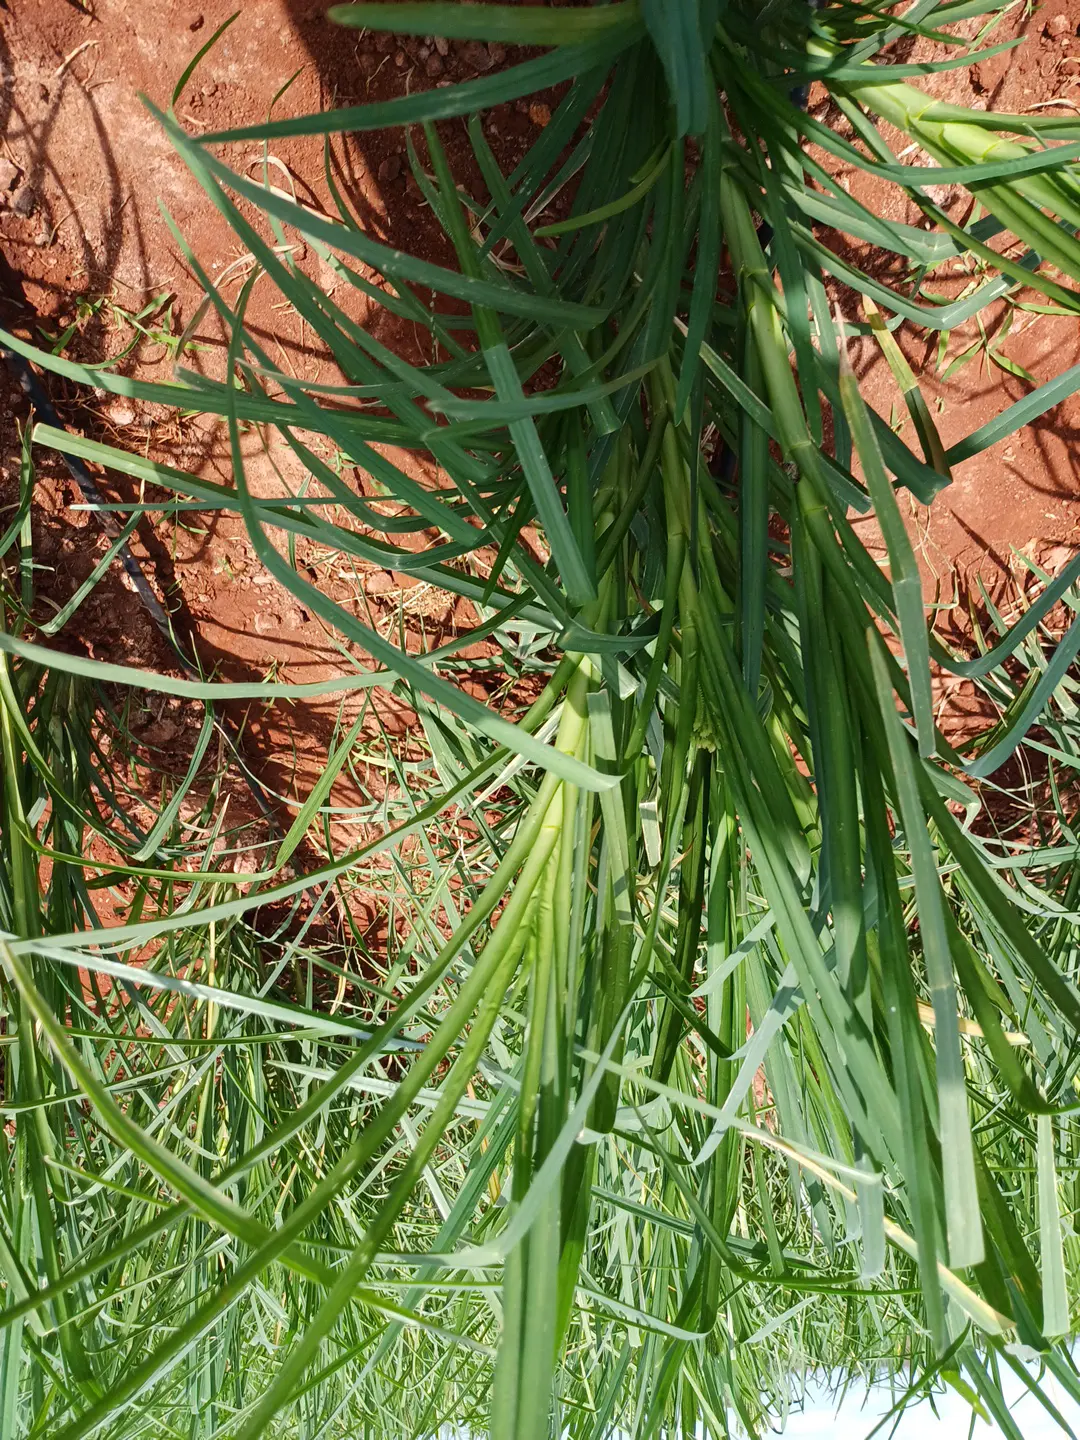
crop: finger millet
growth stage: flowering
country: Kenya
